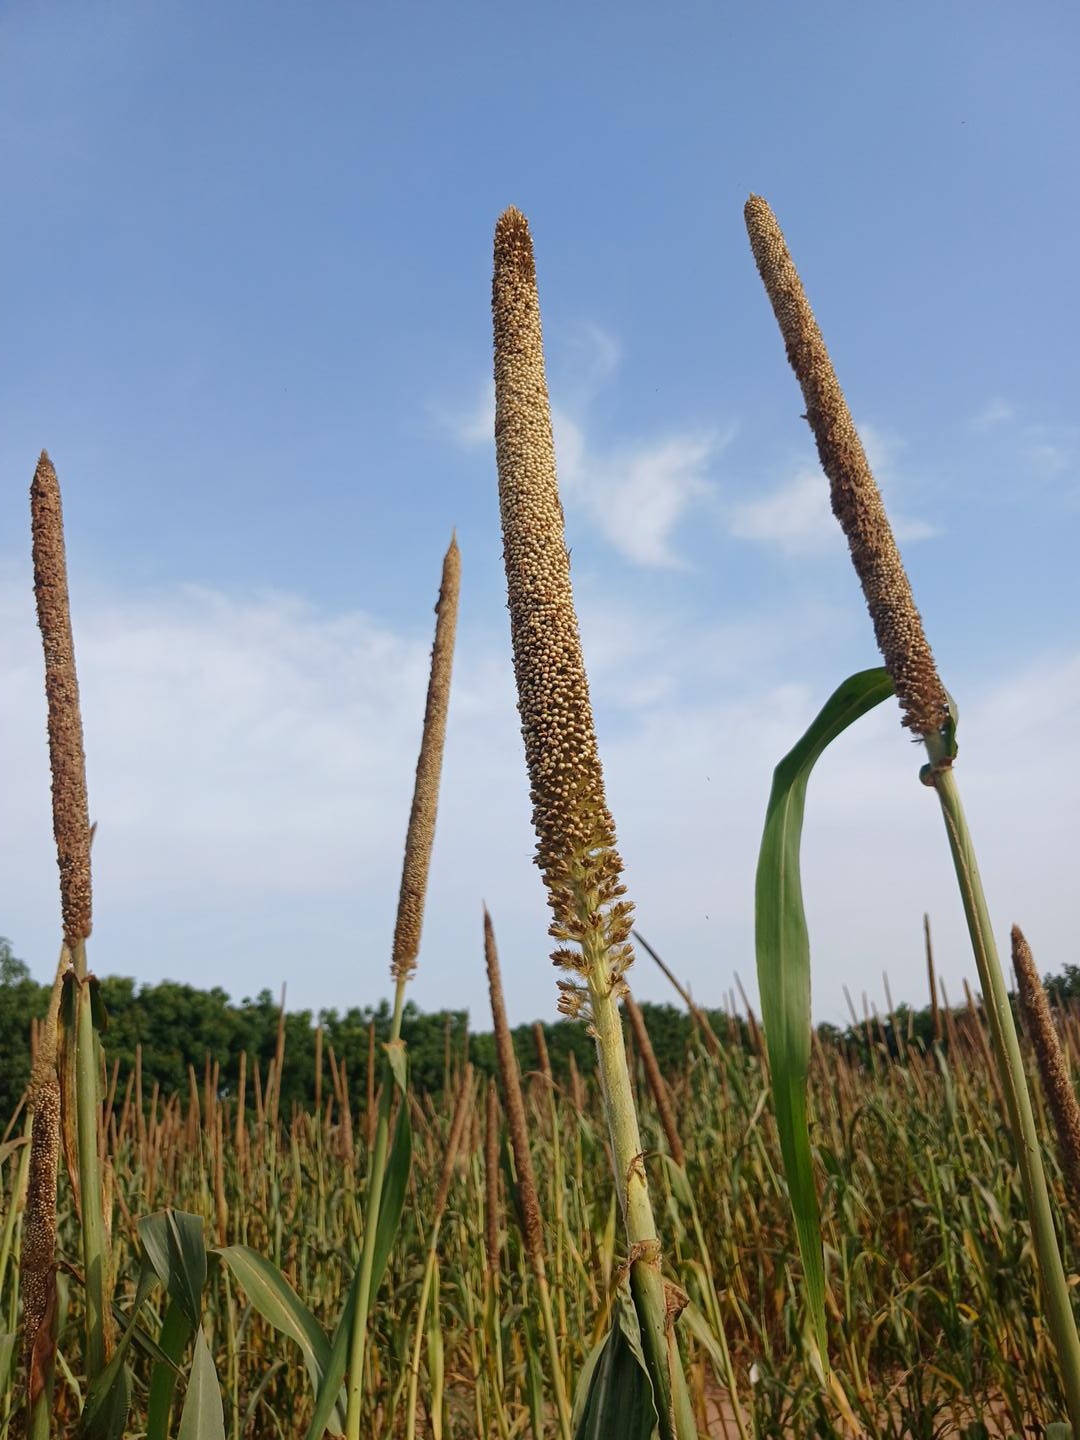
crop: pearl millet
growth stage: maturity
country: Senegal
